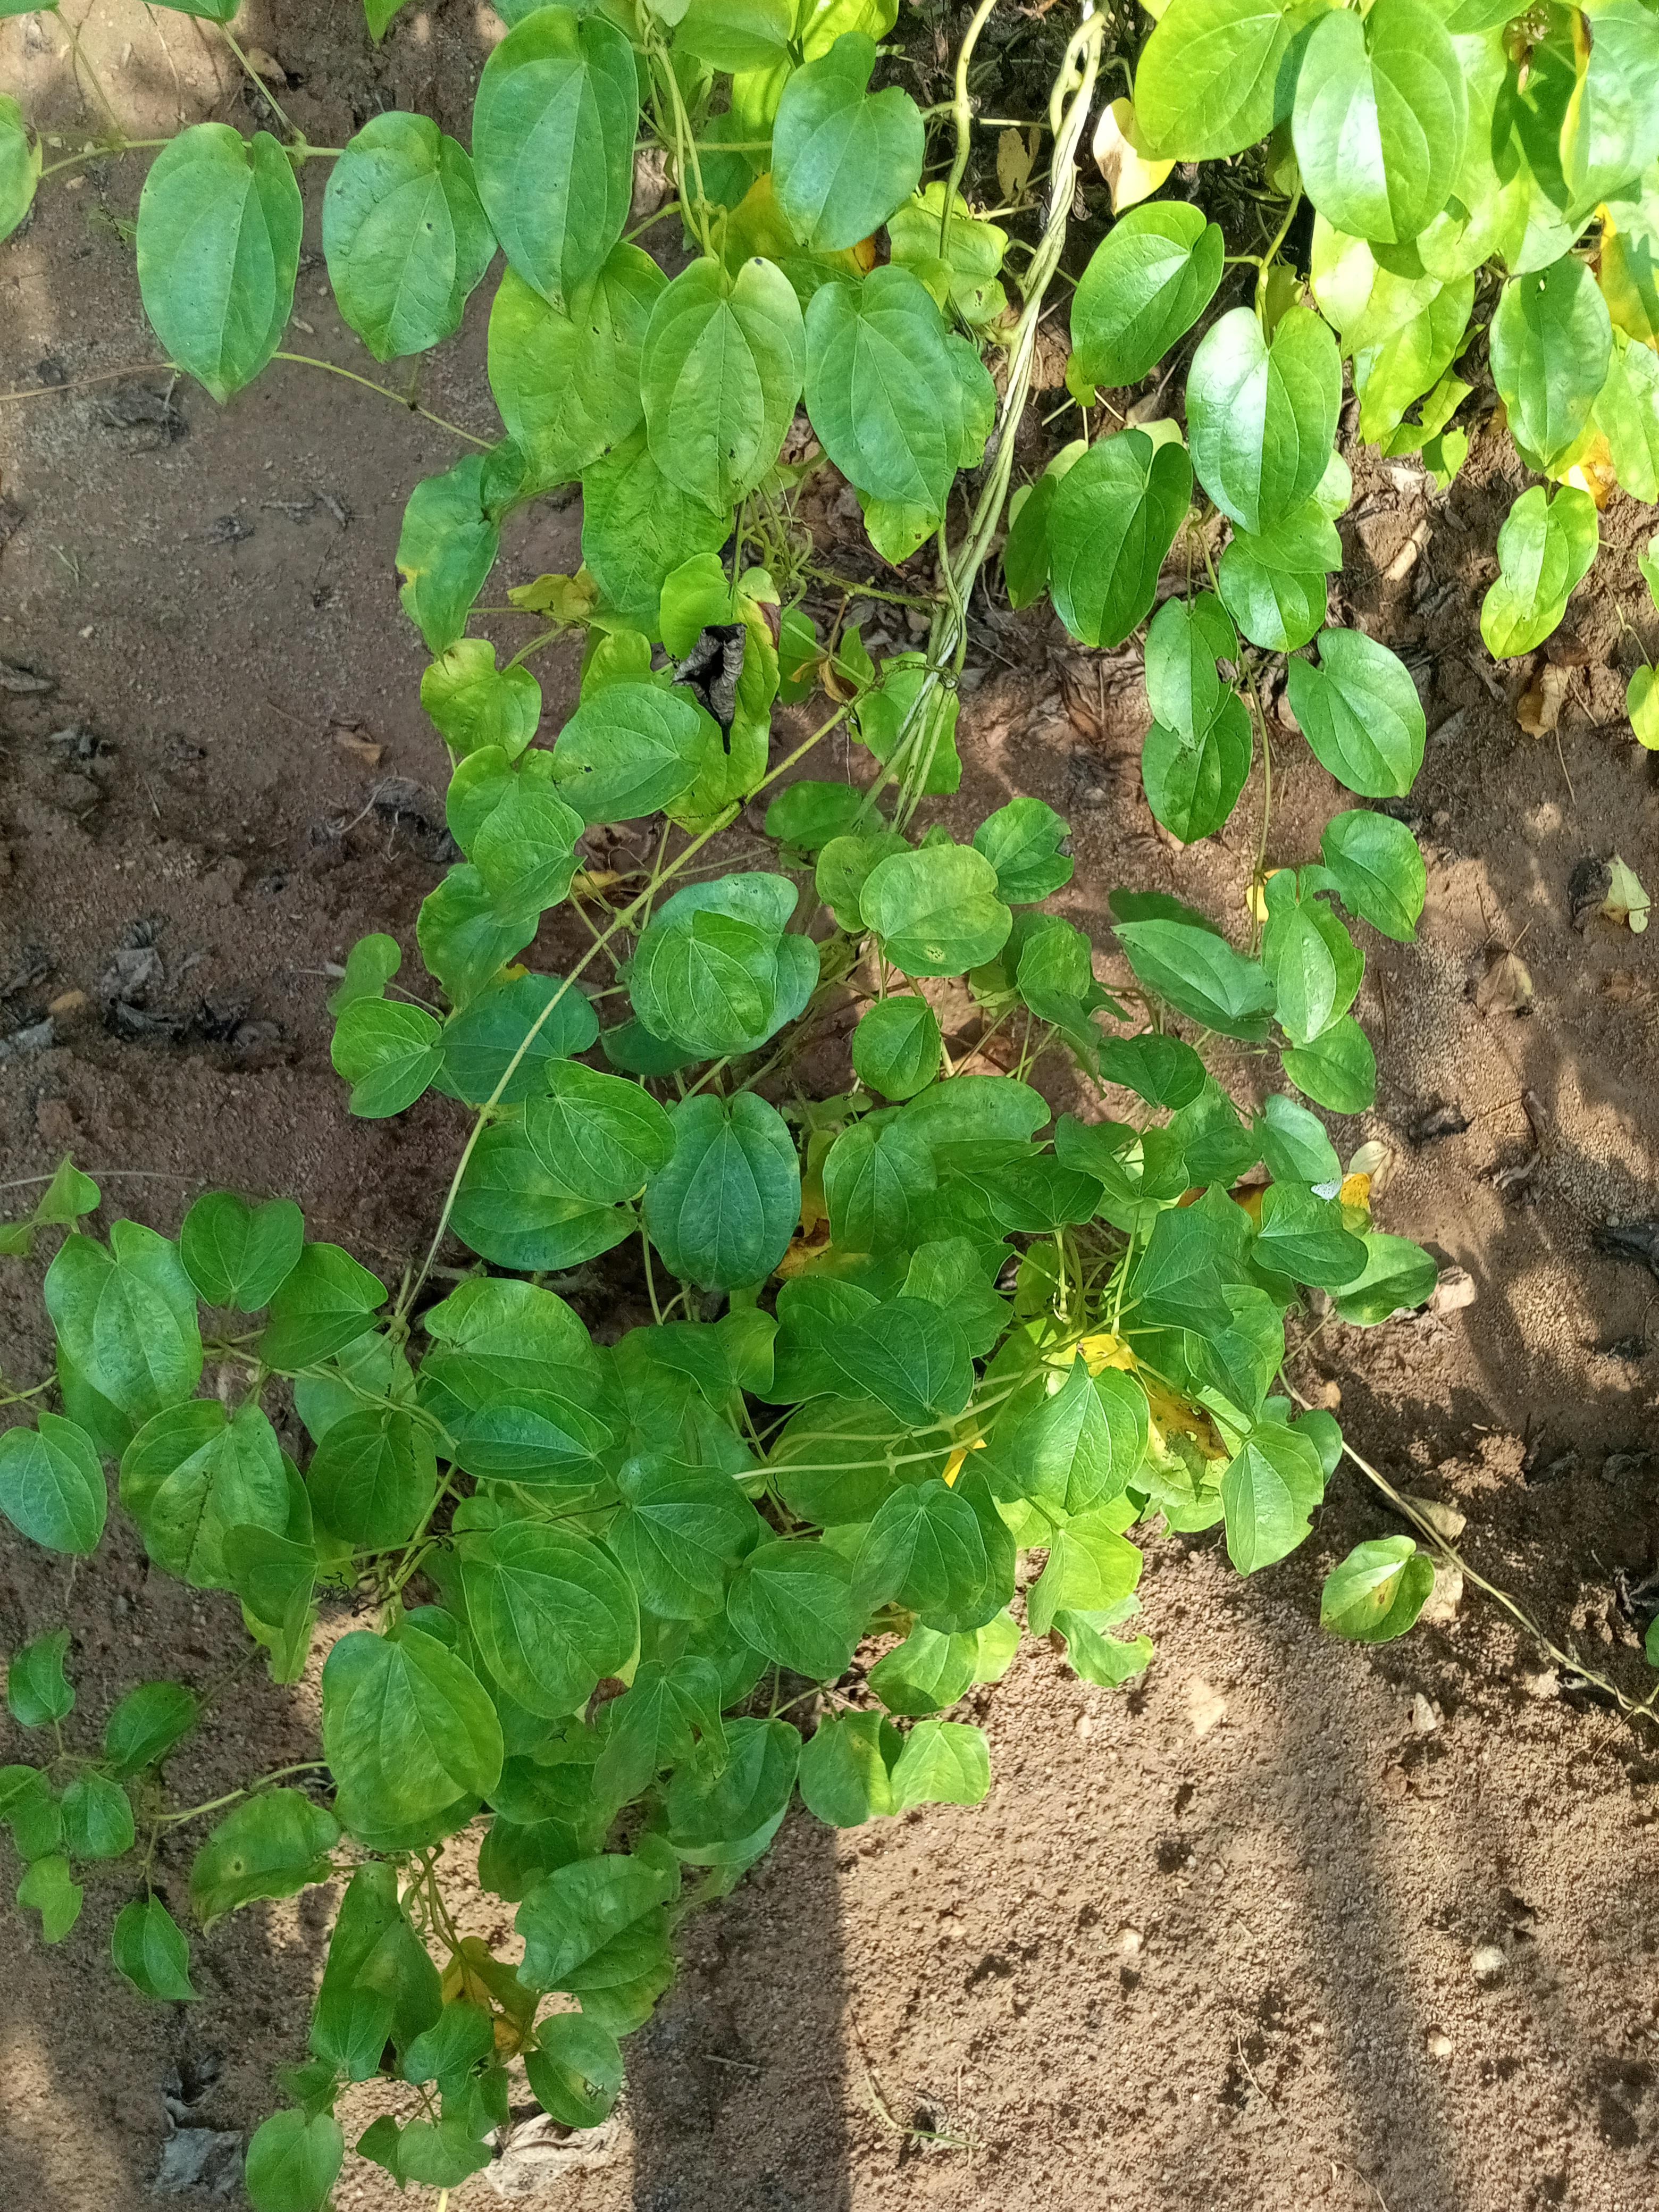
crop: yam
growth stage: maturity
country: Nigeria
